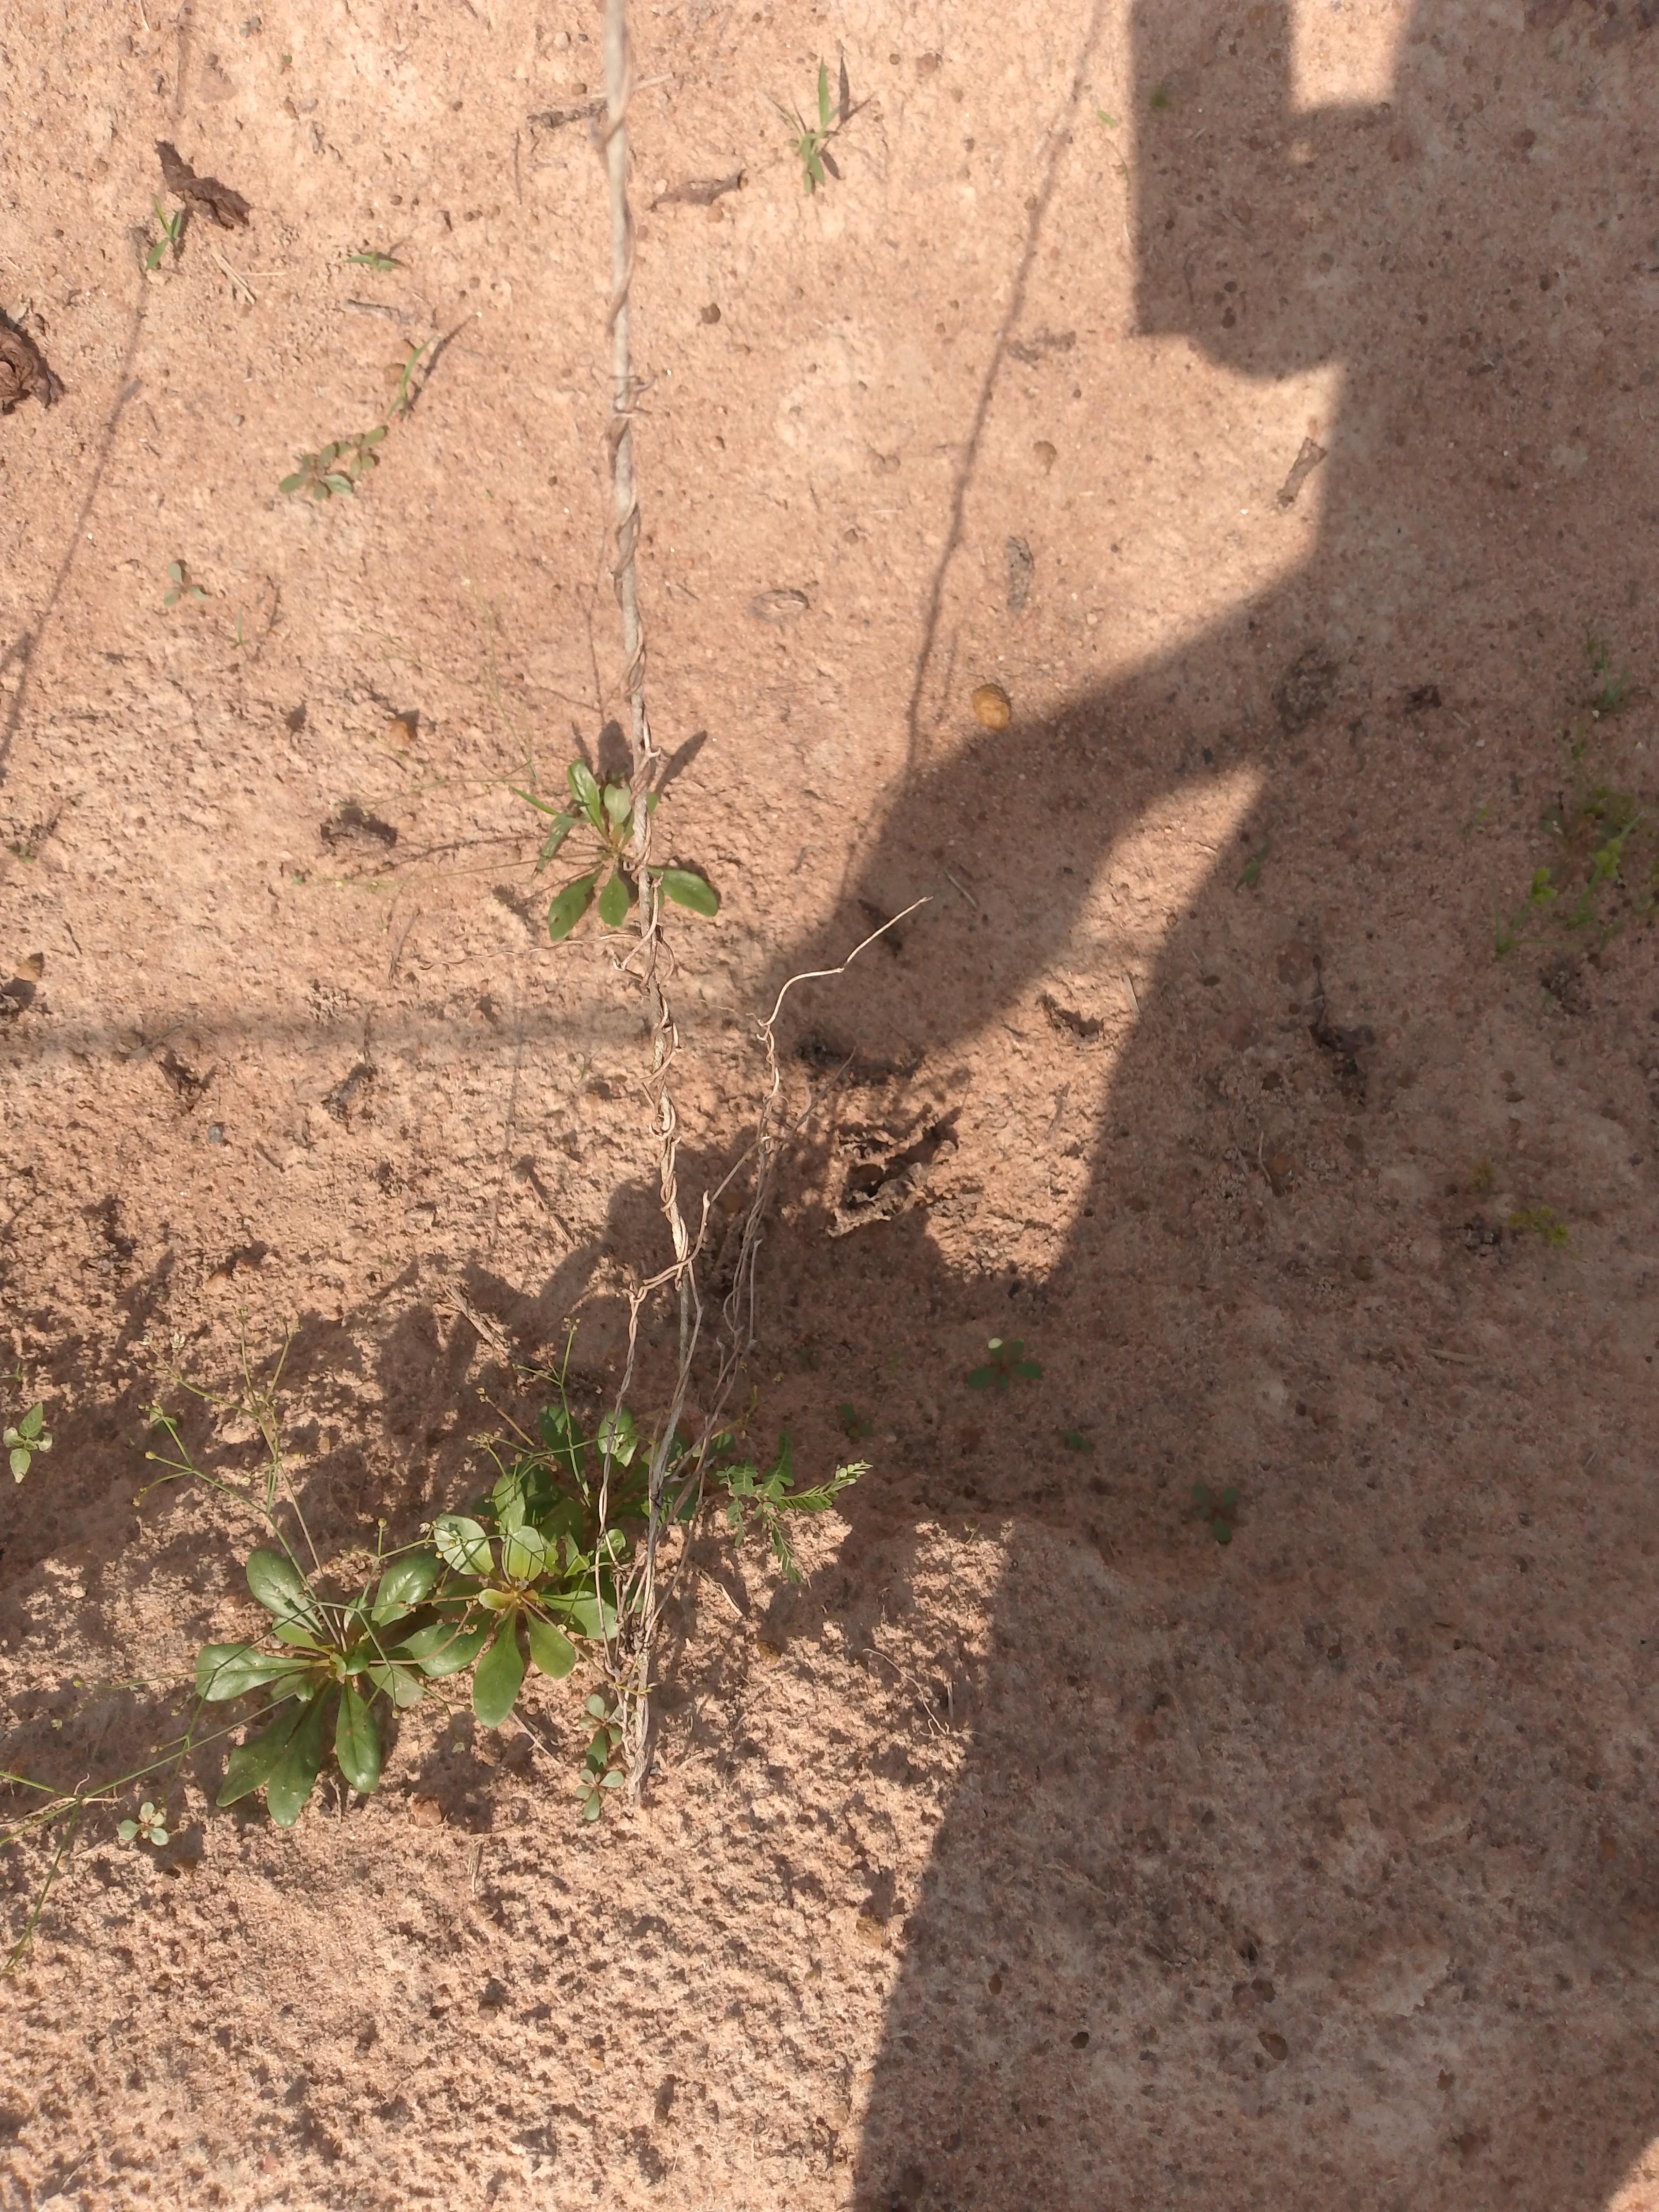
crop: yam
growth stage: maturity
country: Nigeria
